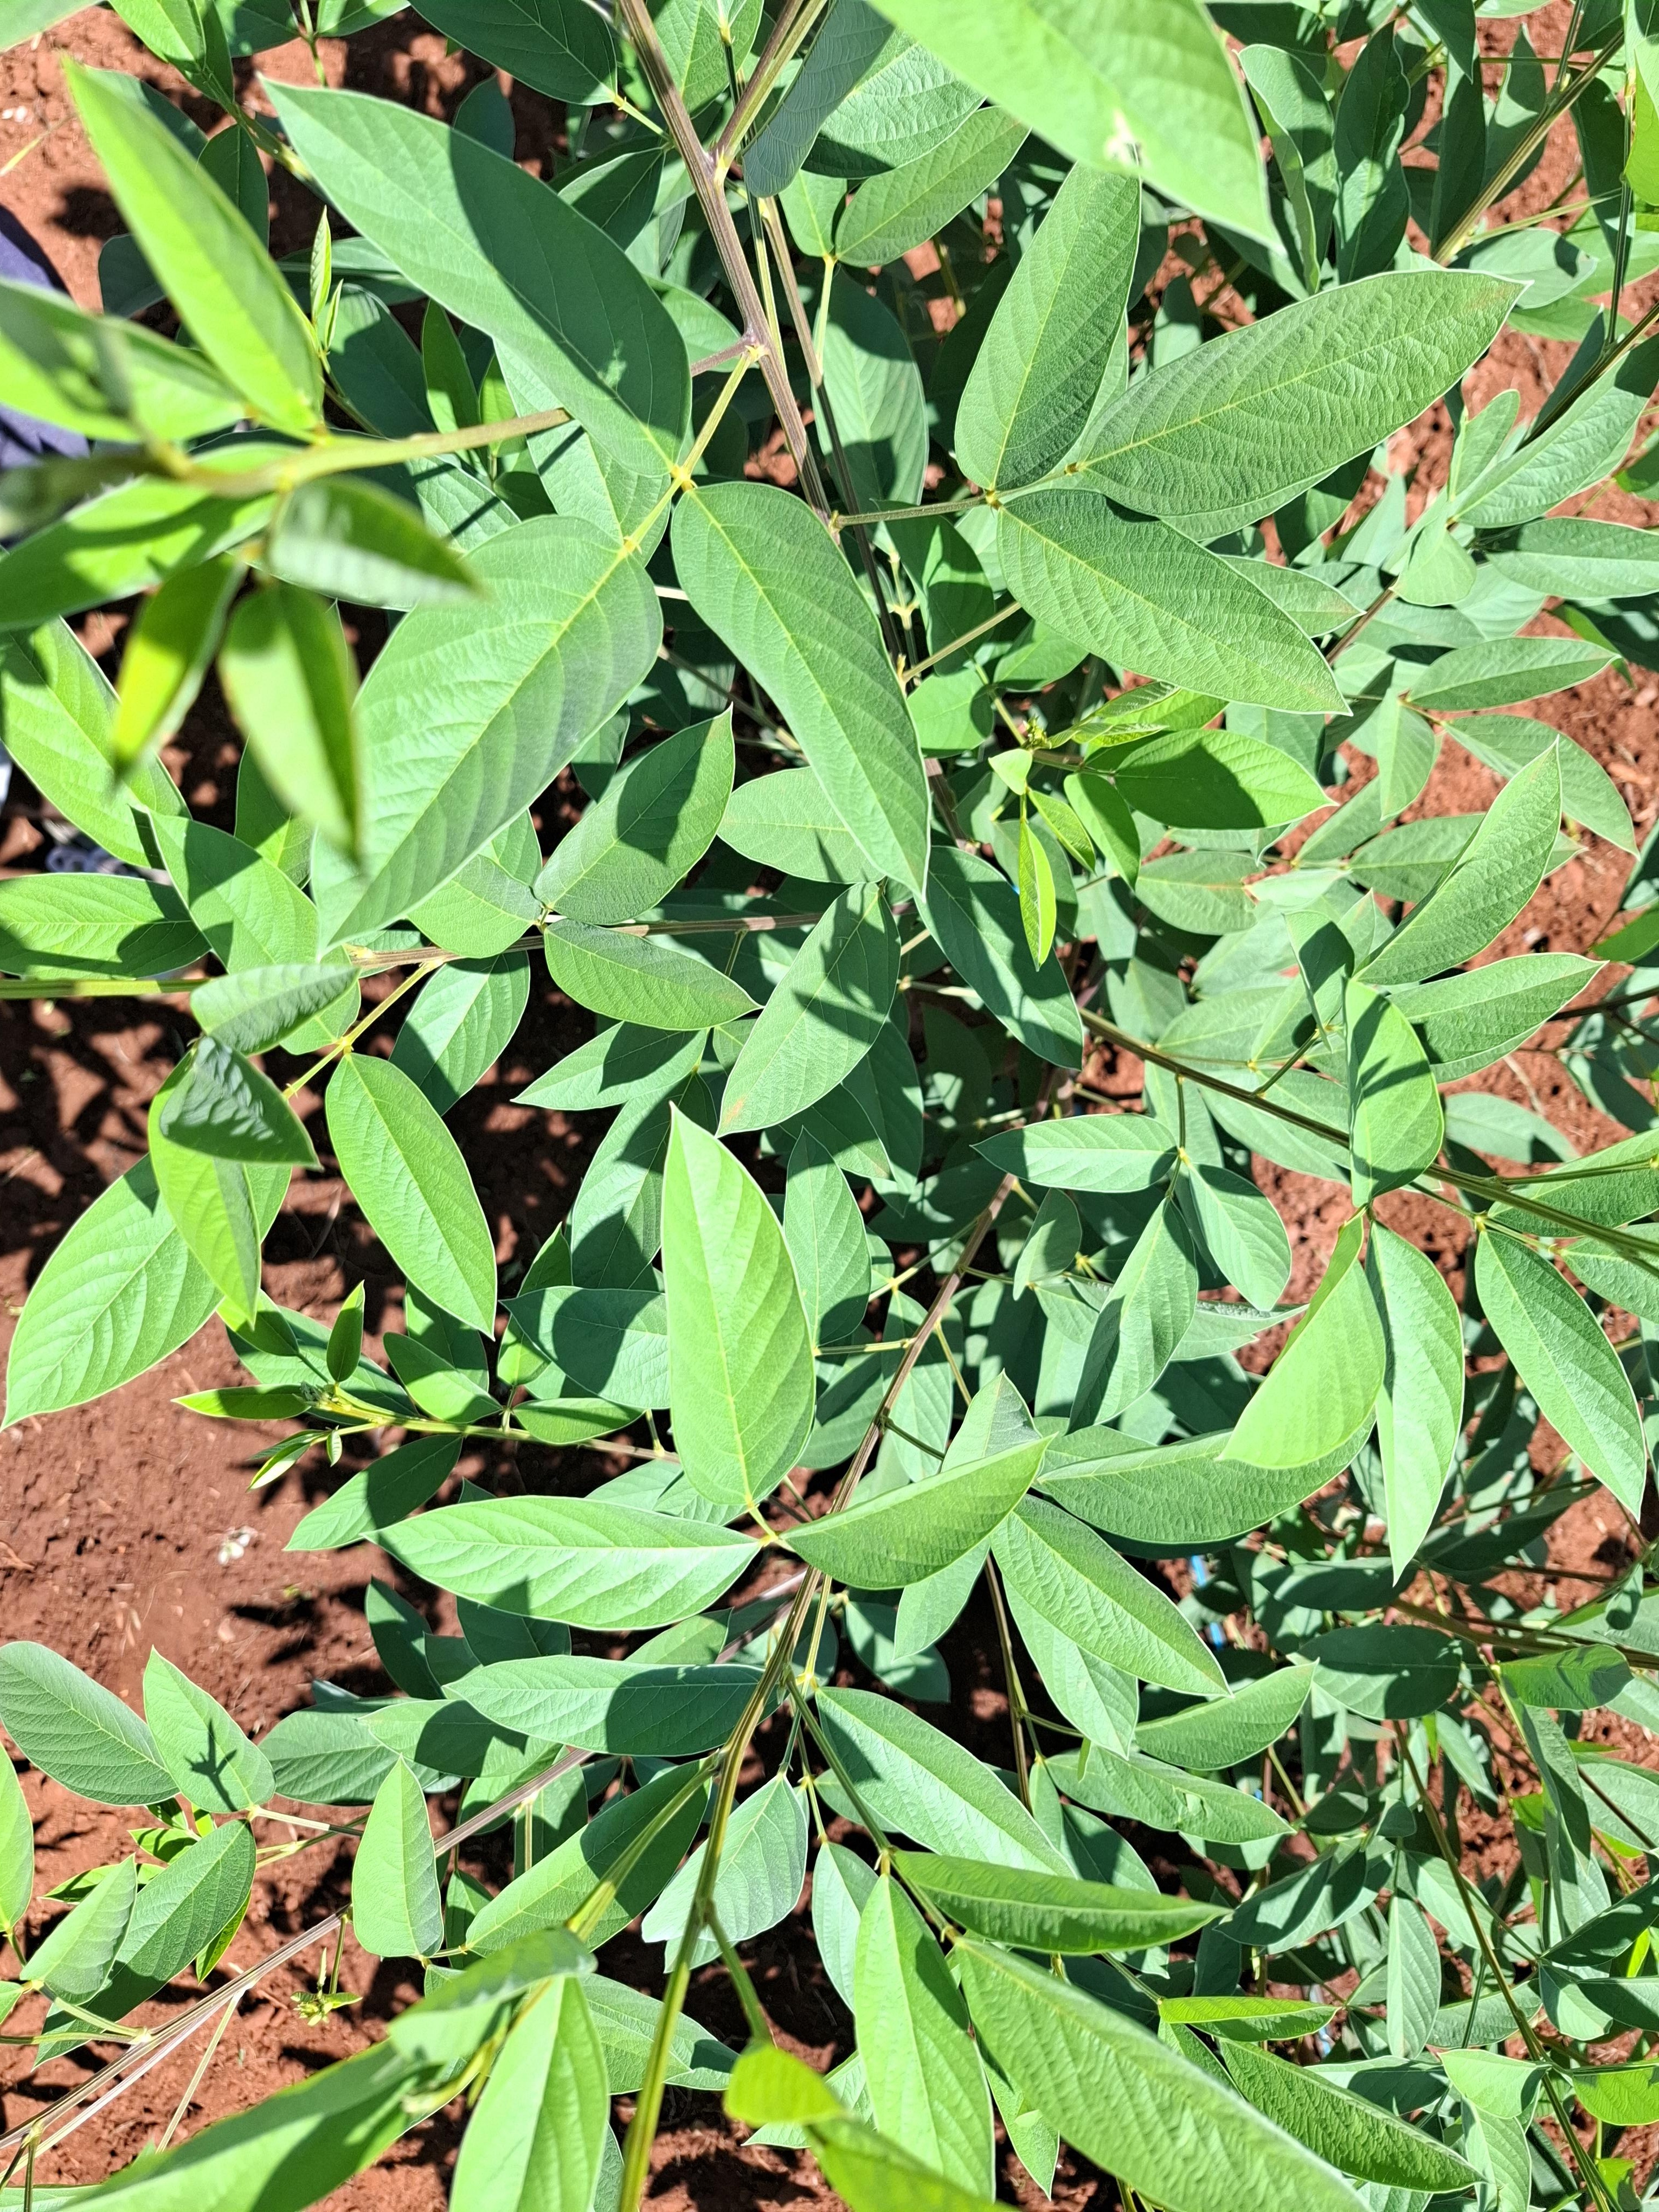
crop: pigeonpea
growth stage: flowering
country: Kenya
